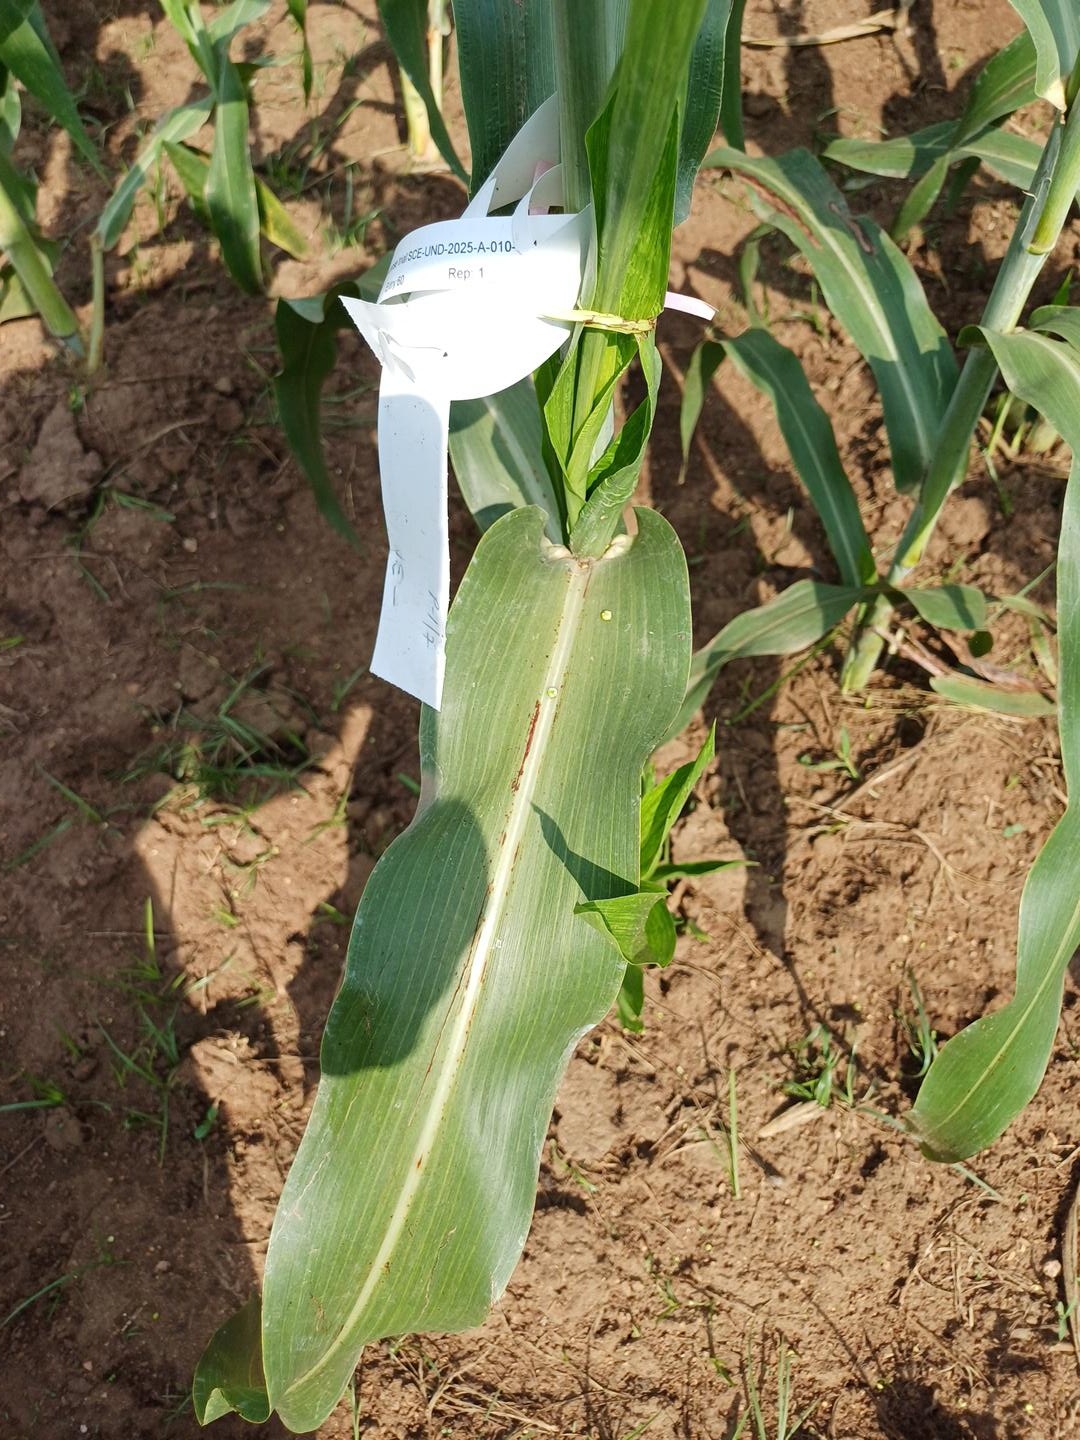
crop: sorghum
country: Kenya
